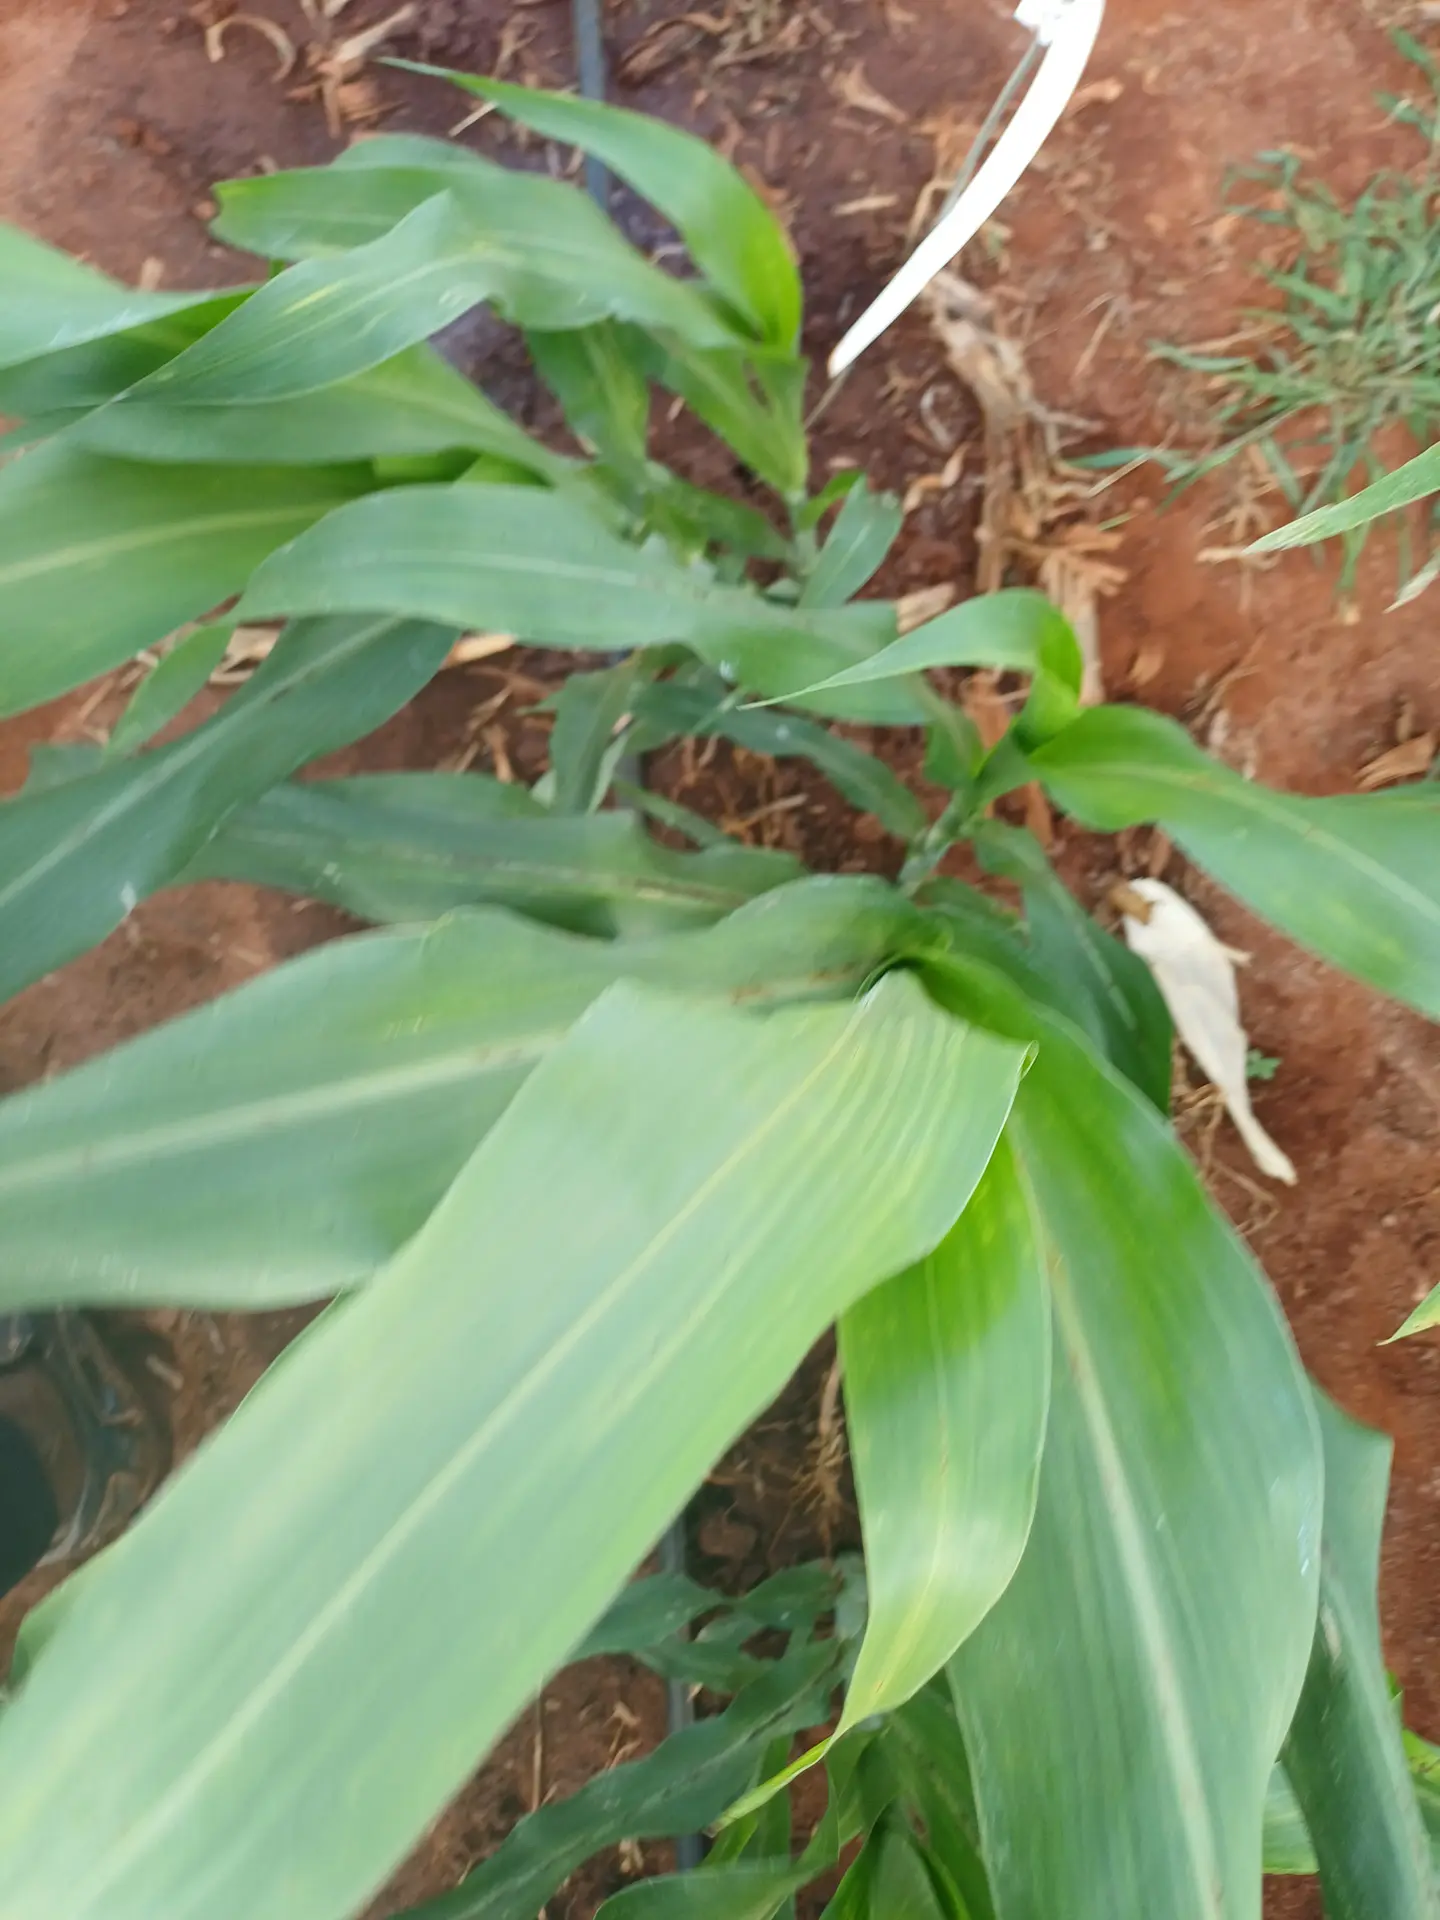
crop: sorghum
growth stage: vegetative
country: Kenya
